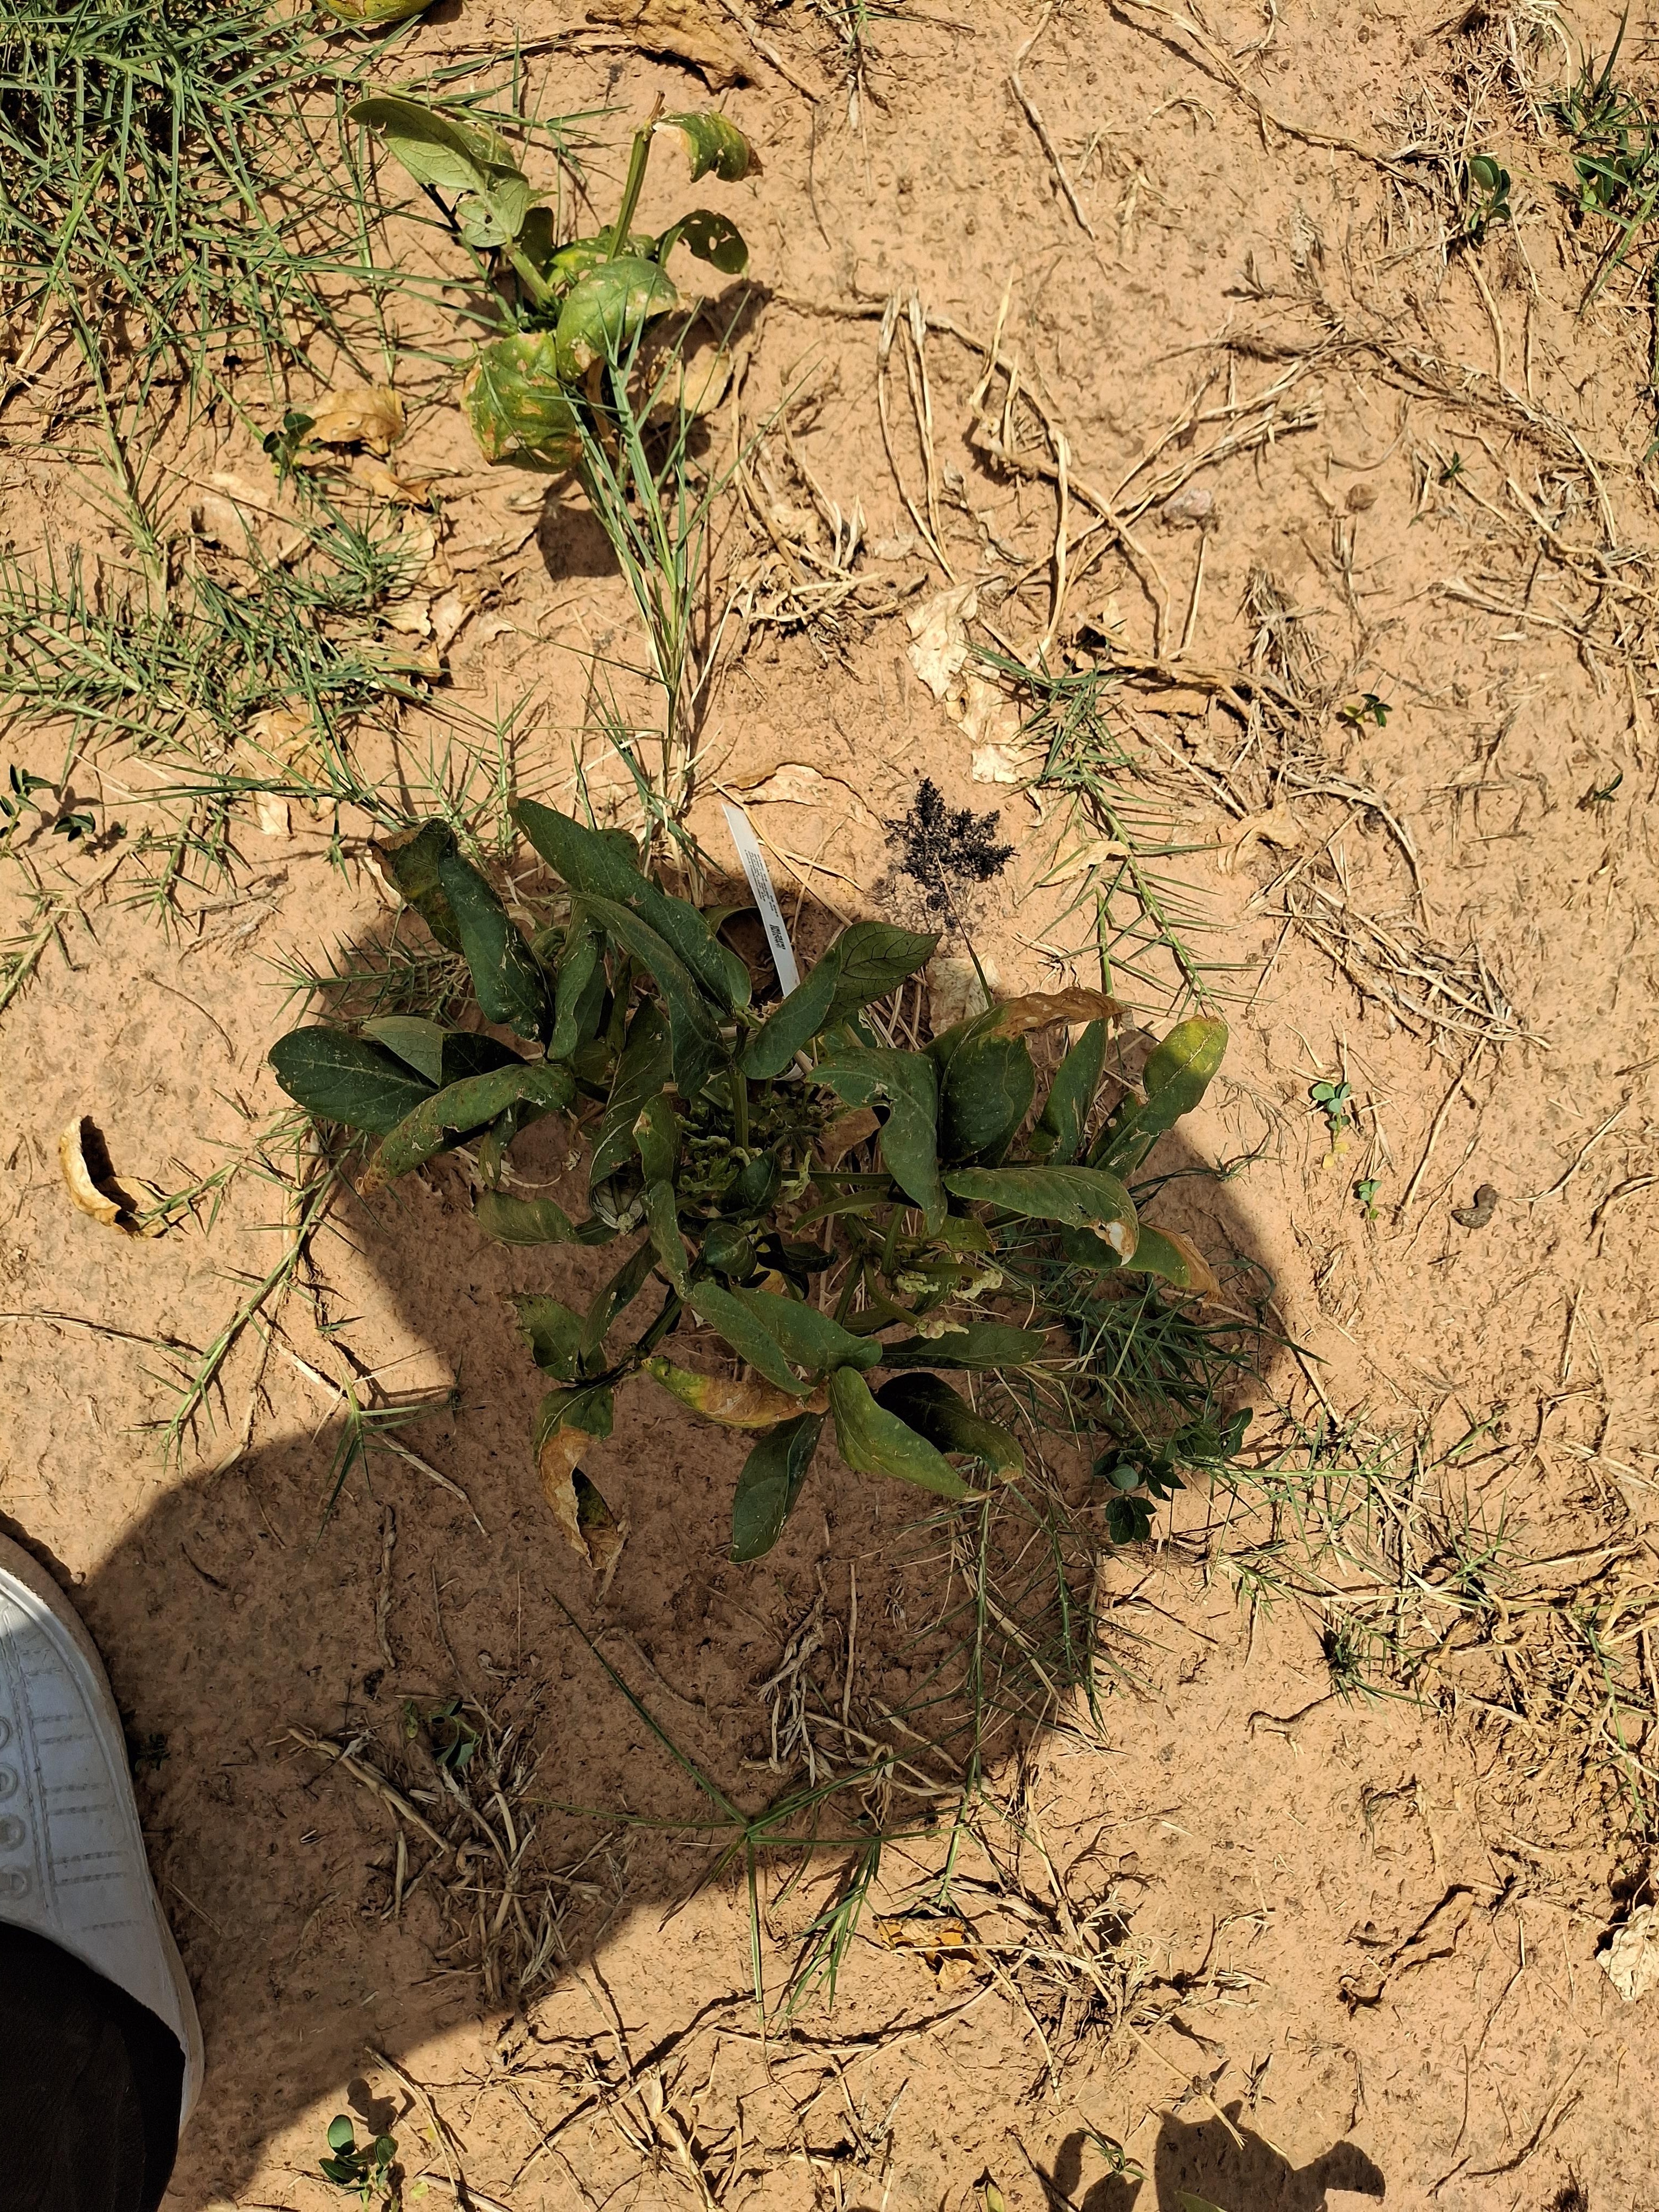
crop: cowpea
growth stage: harvest maturity
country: Nigeria
